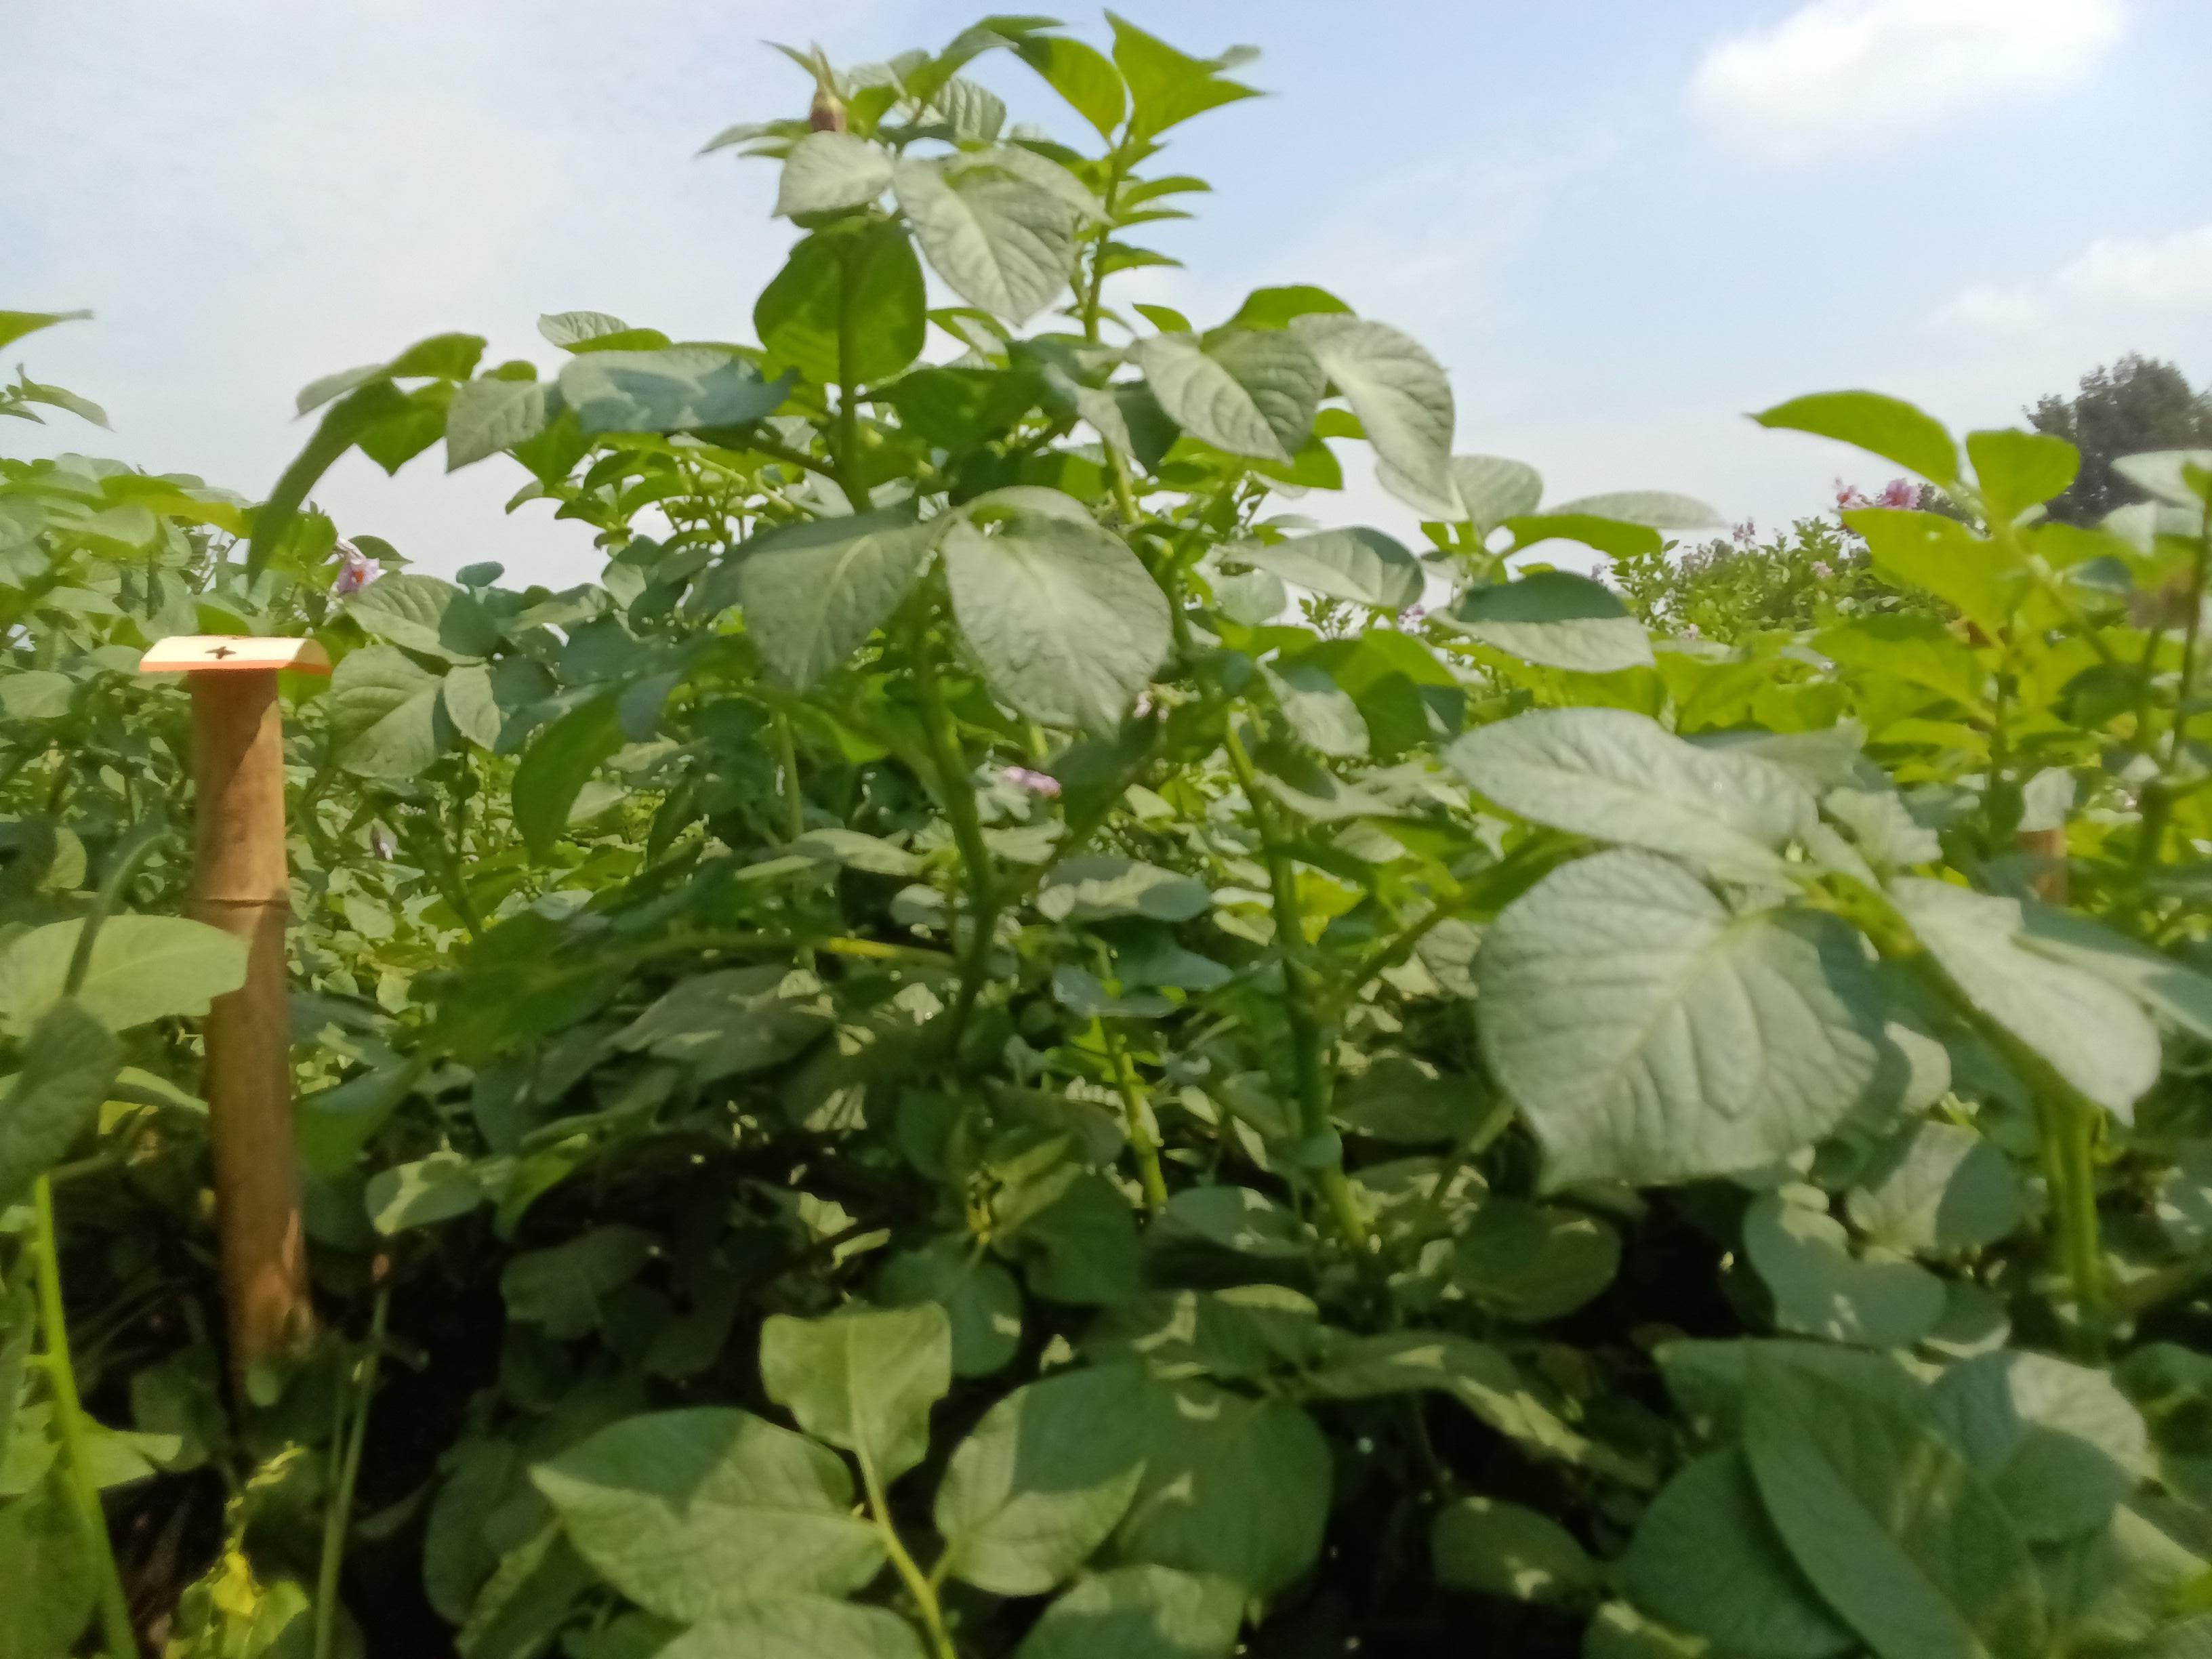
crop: potato
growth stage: maturity
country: Kenya
